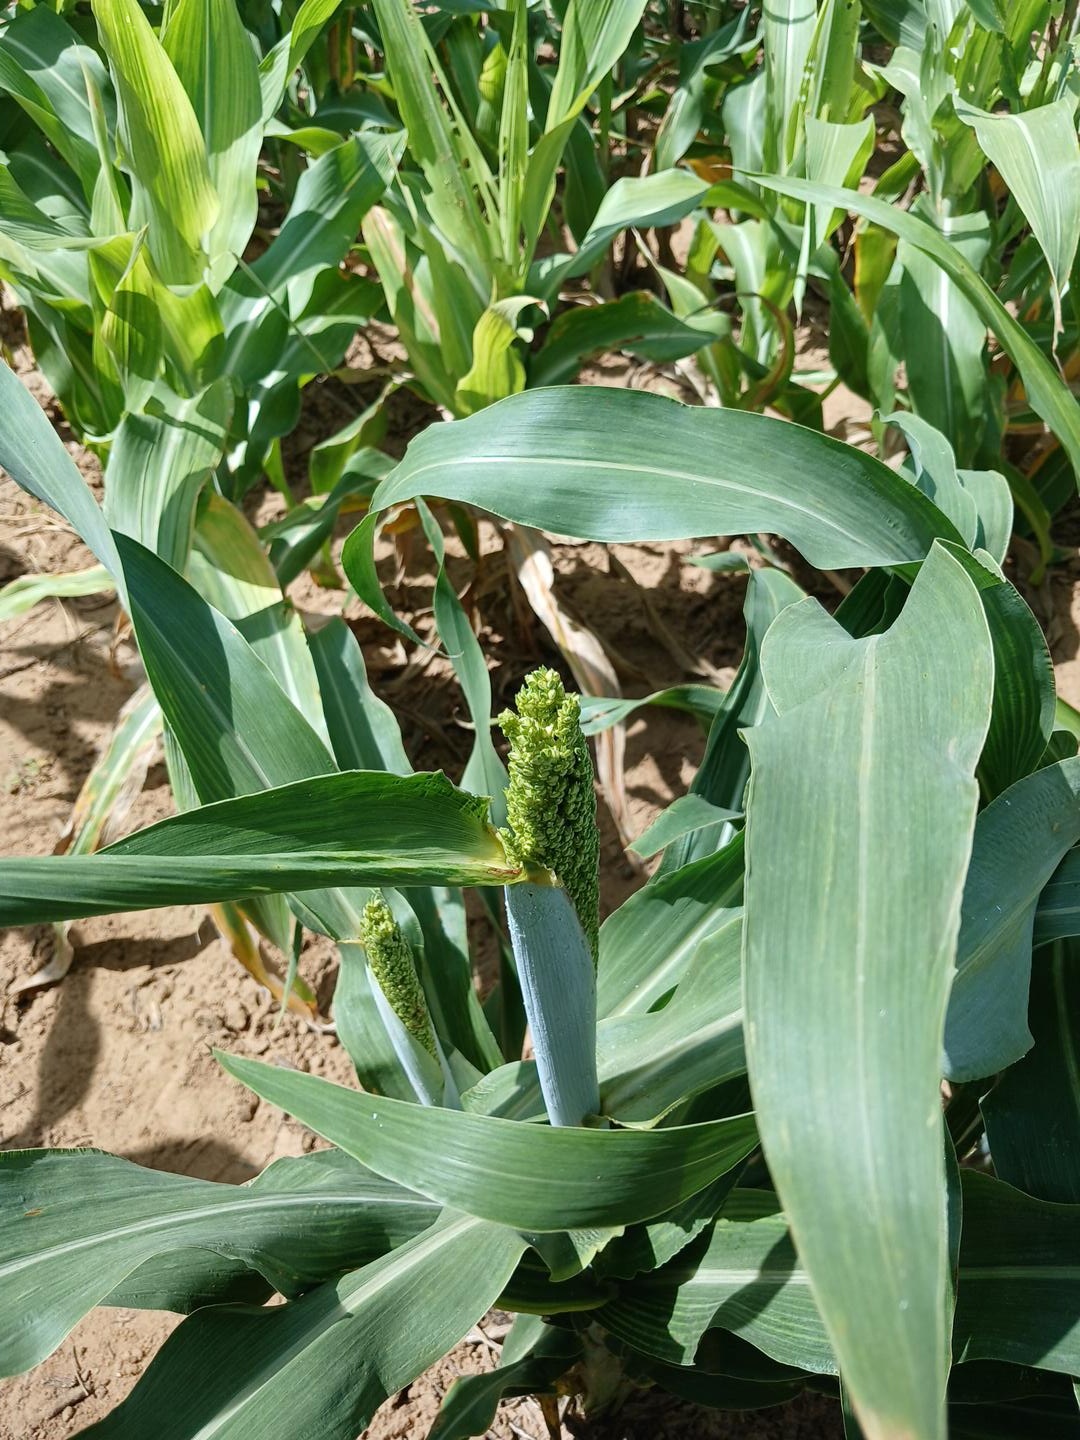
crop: sorghum
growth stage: heading tuber
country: Senegal
